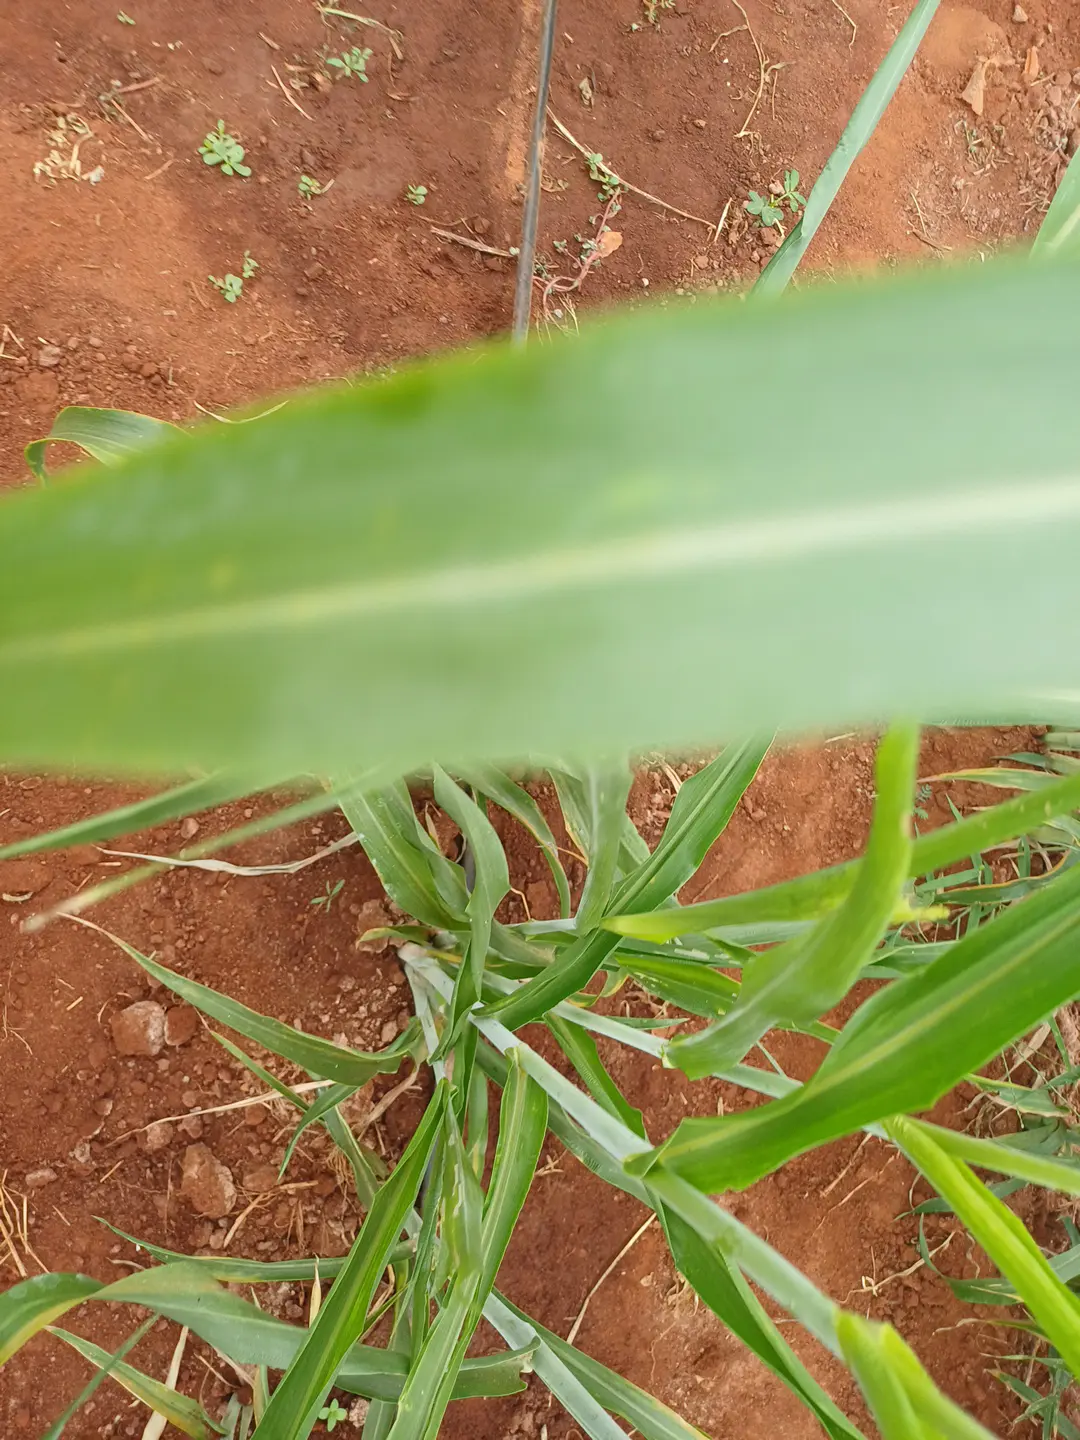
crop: sorghum
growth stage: heading tuber
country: Kenya
